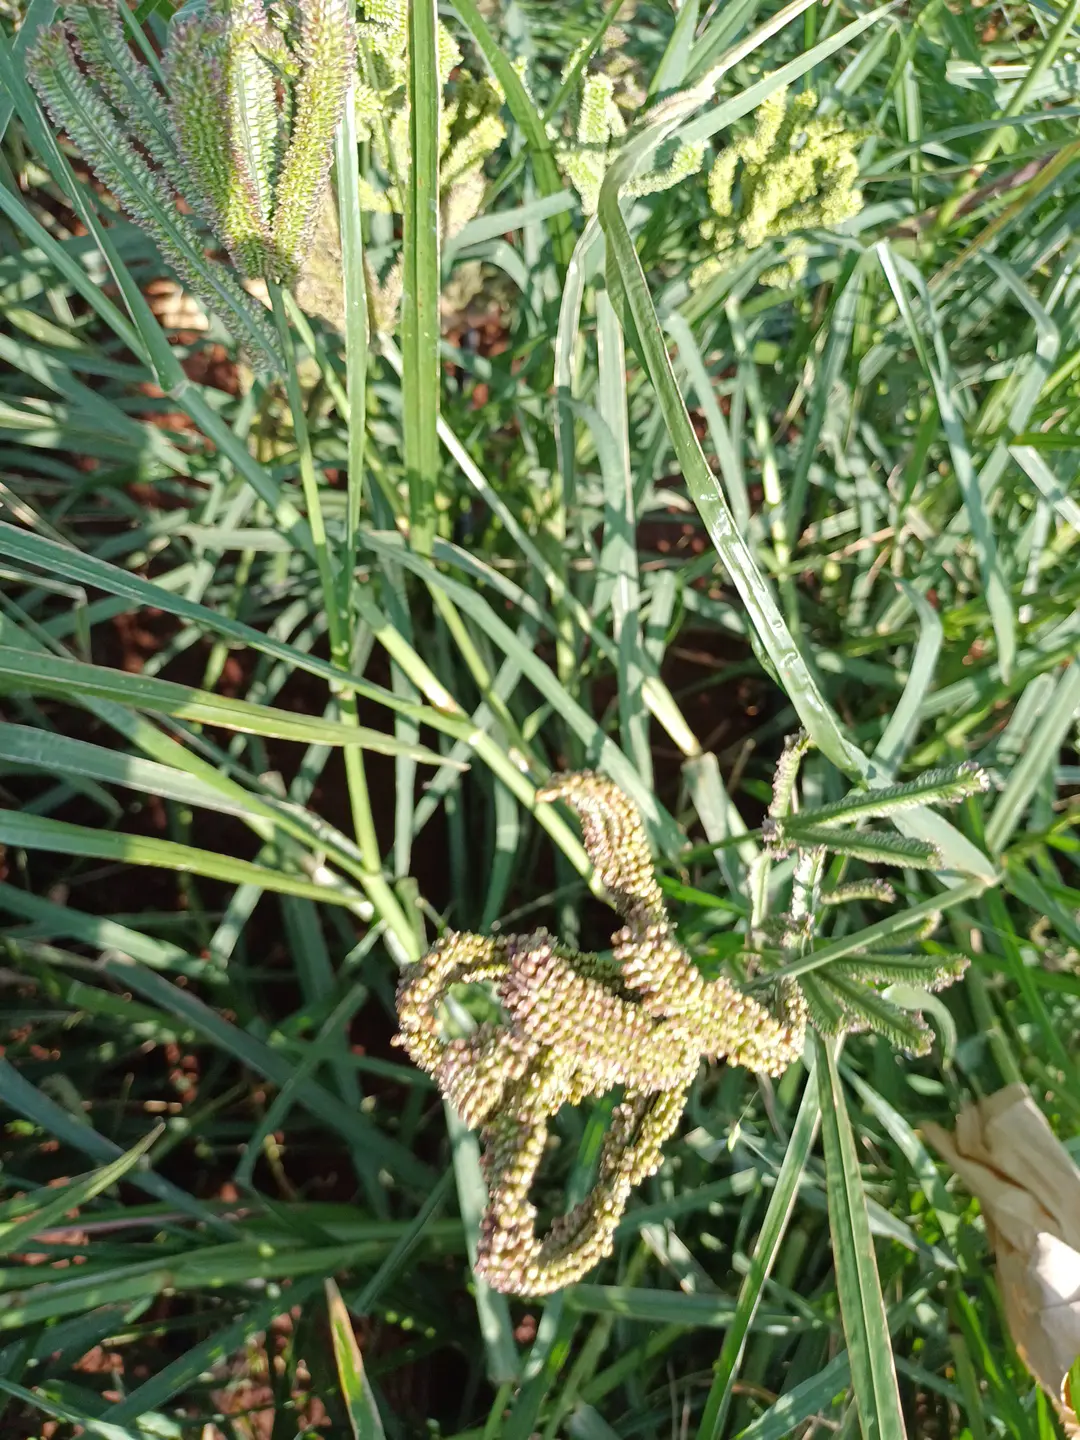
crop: finger millet
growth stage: filling grain
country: Kenya
